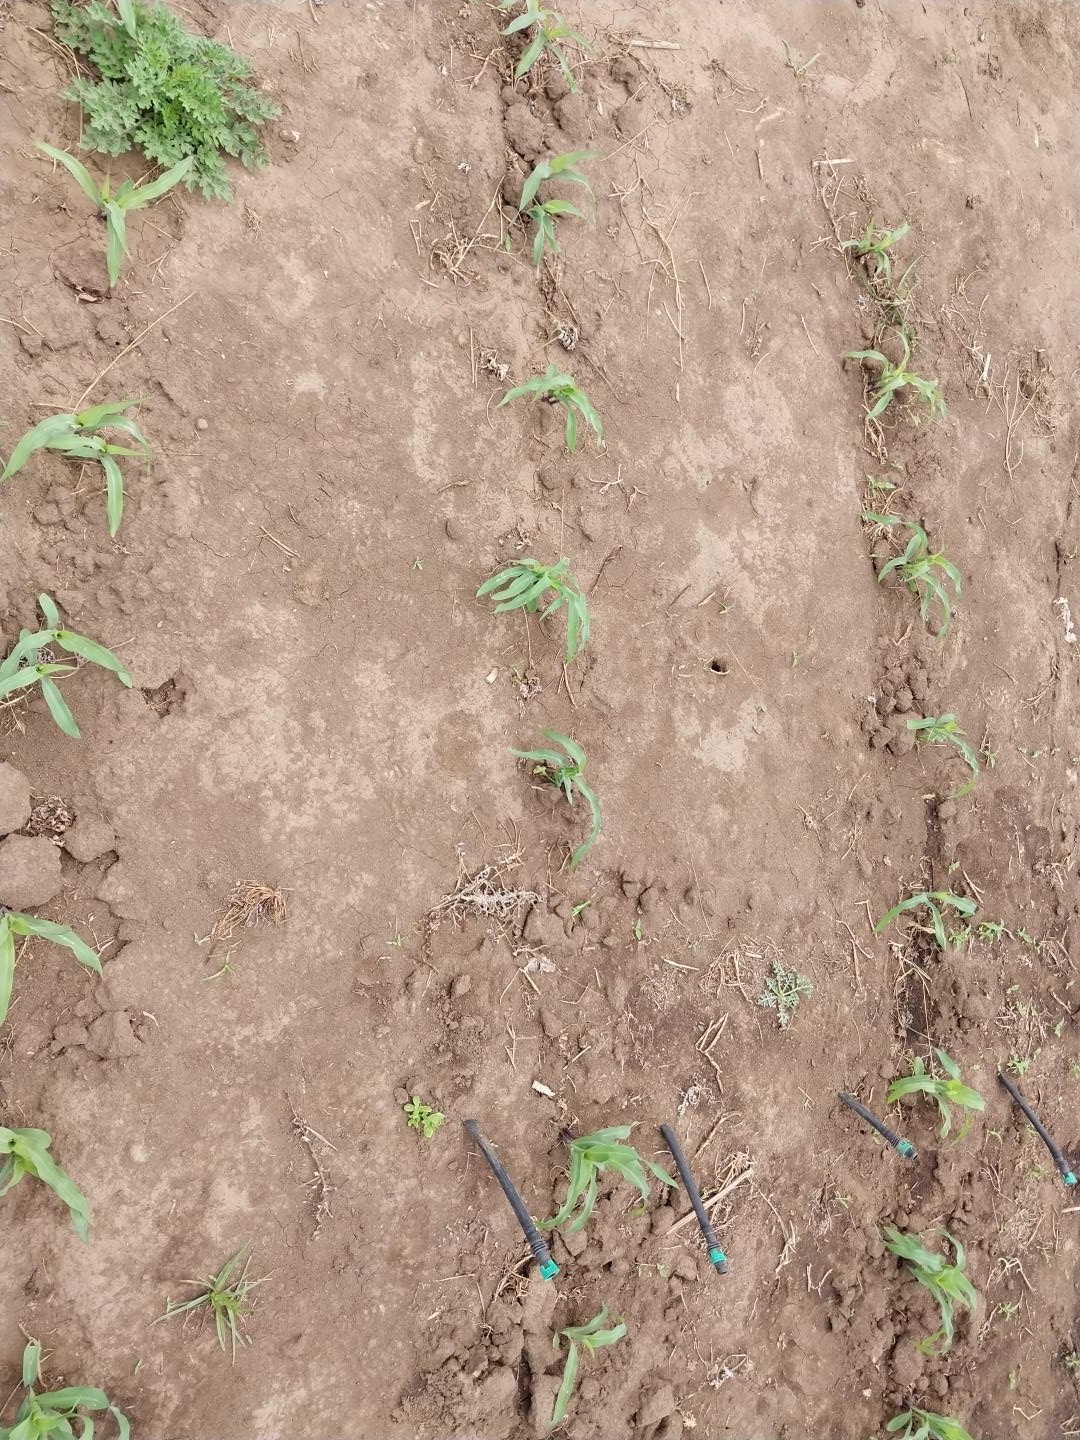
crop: maize
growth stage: emergence
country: Tanzania
